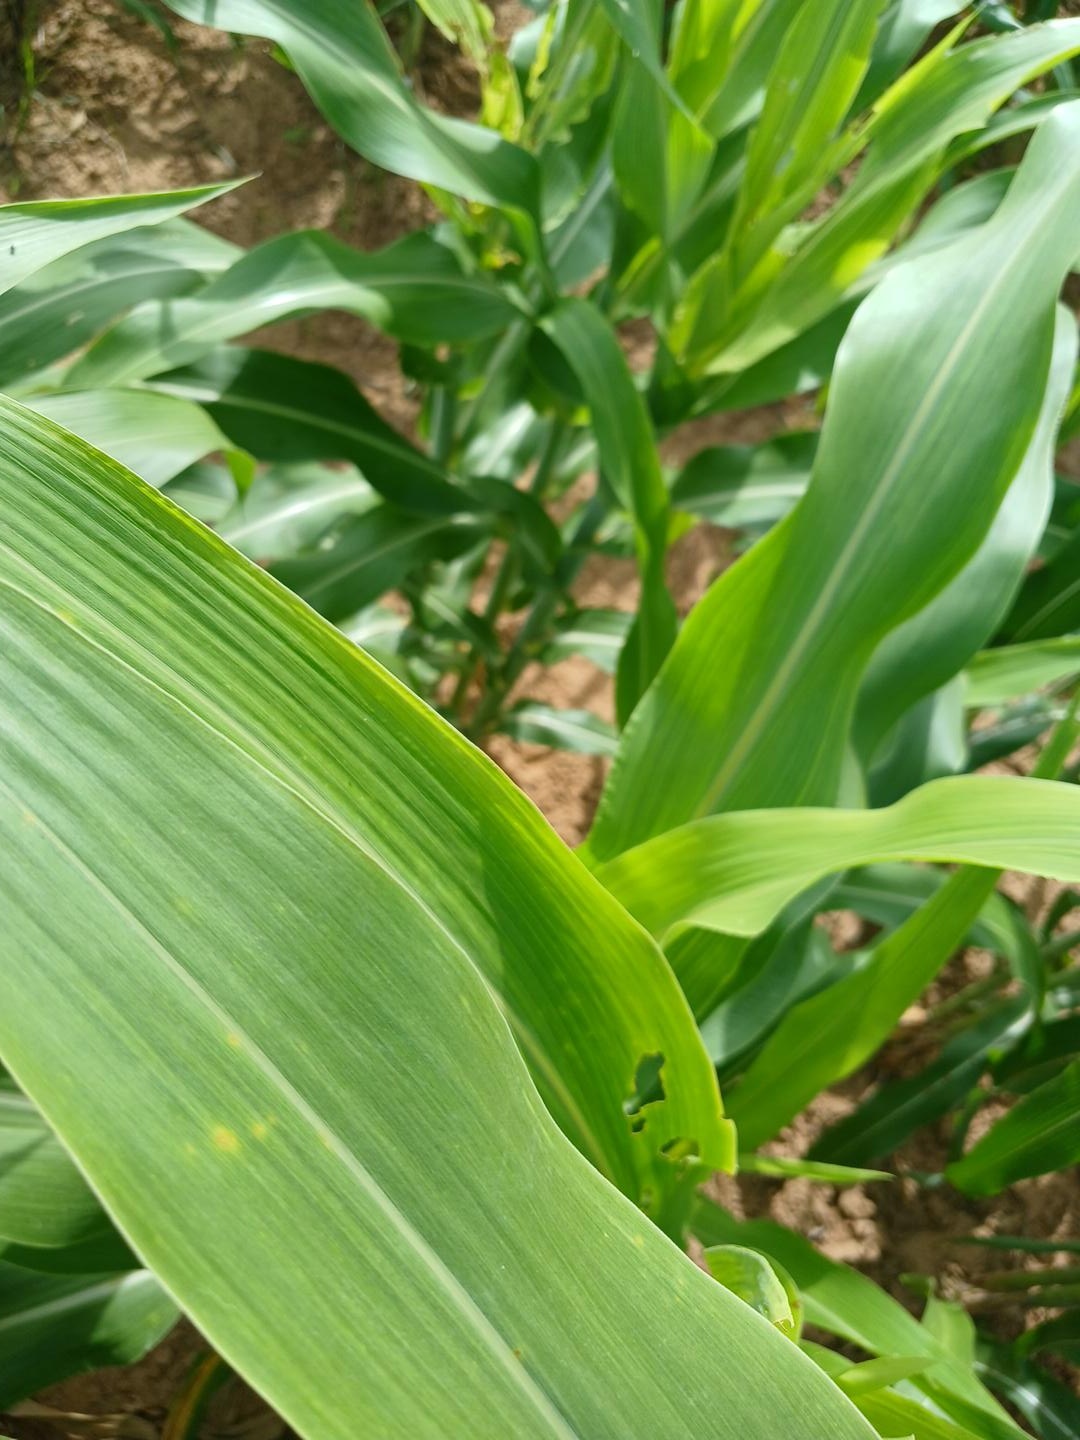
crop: sorghum
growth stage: vegetative
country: Senegal
